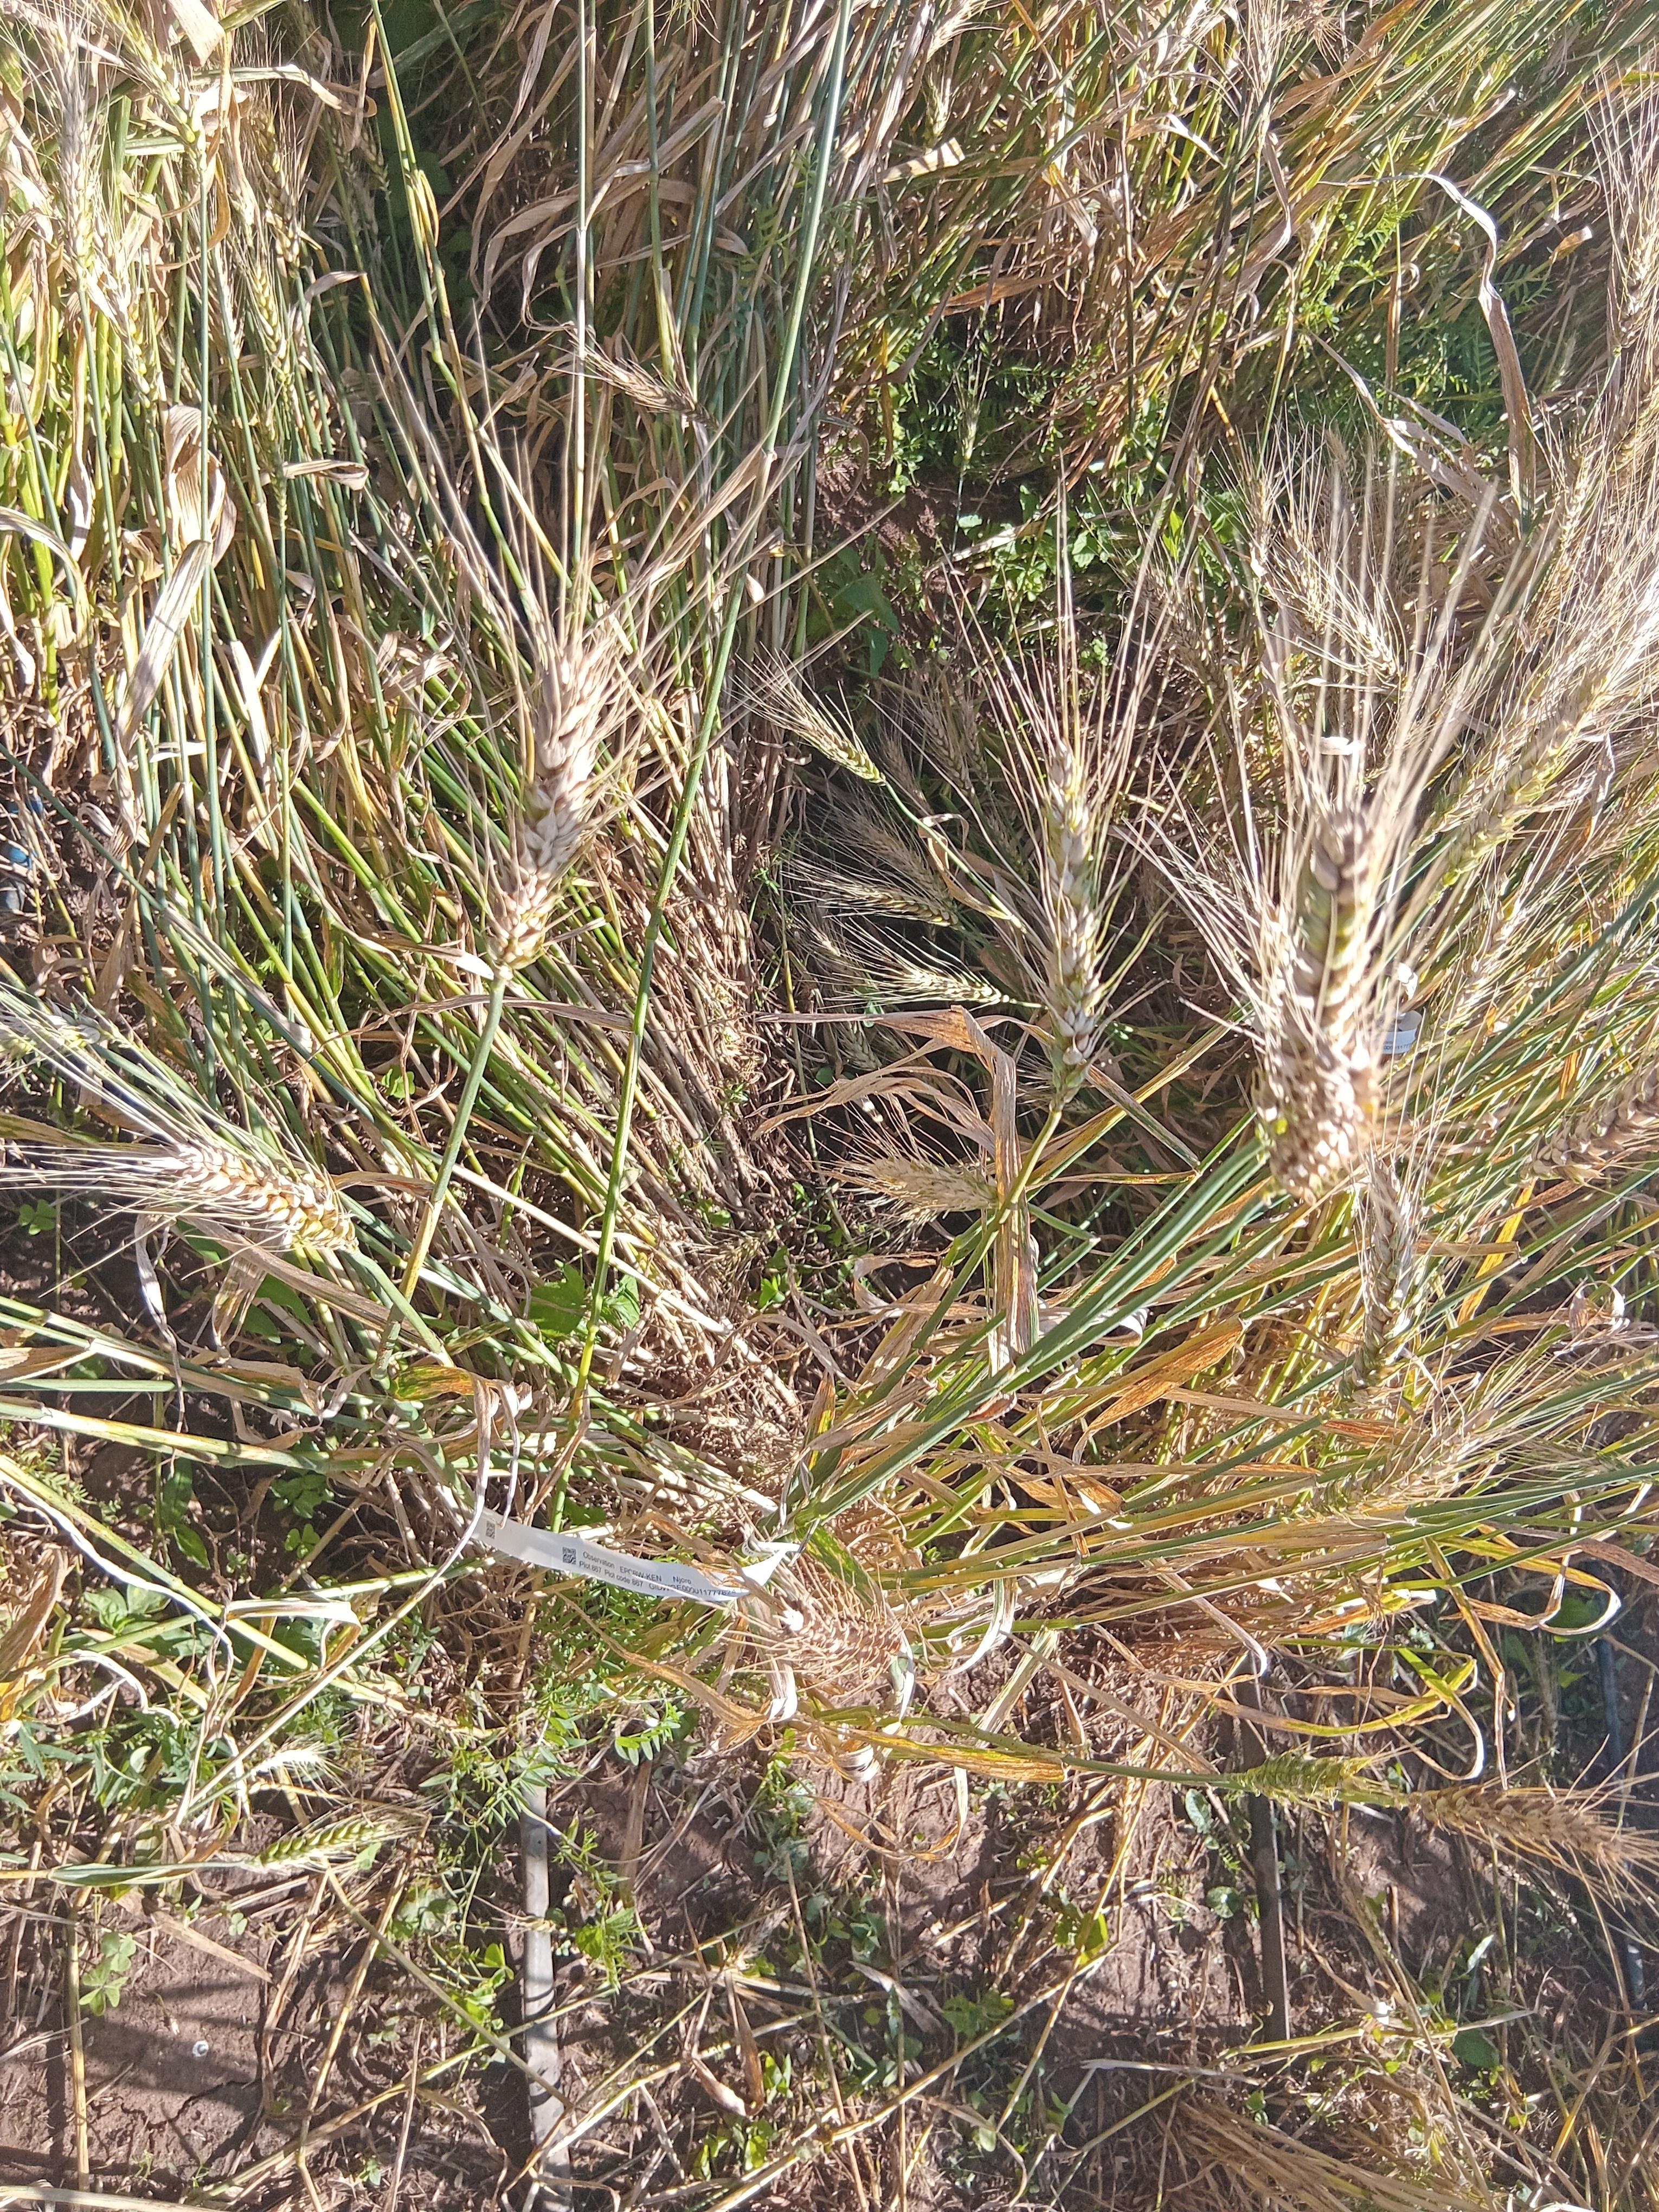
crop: wheat
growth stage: maturity
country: Kenya
